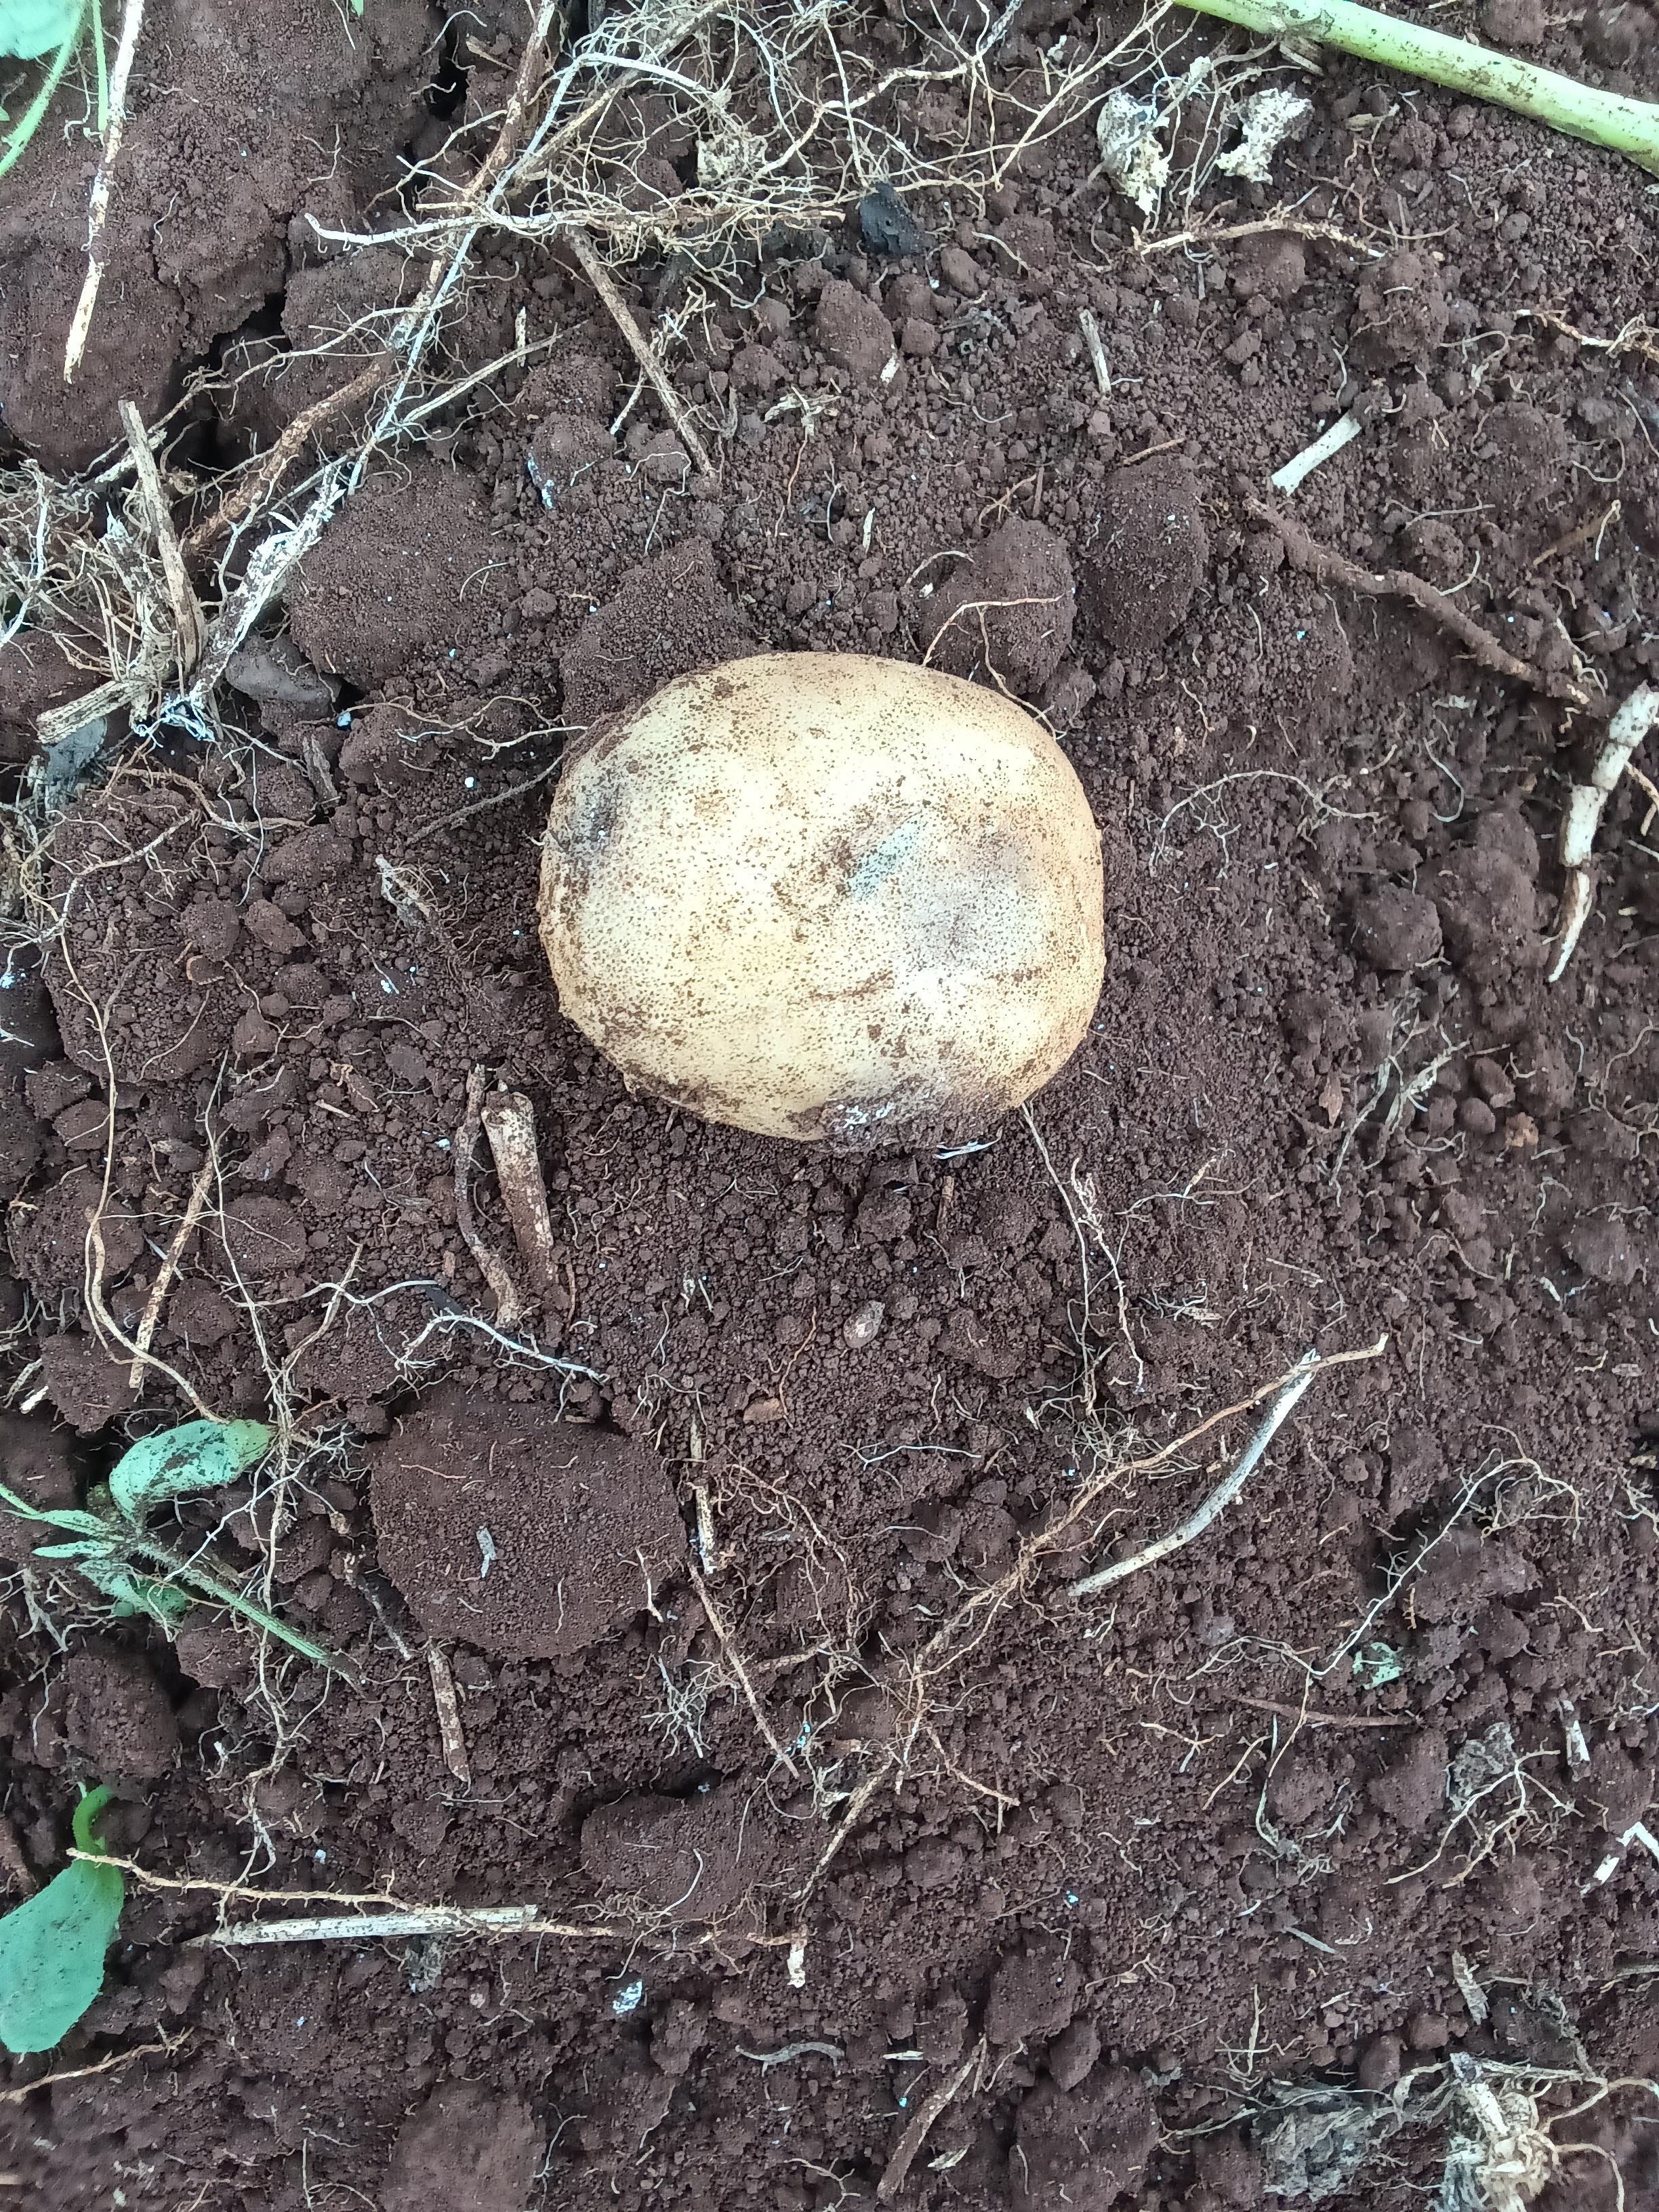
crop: potato
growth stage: harvest maturity
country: Kenya
